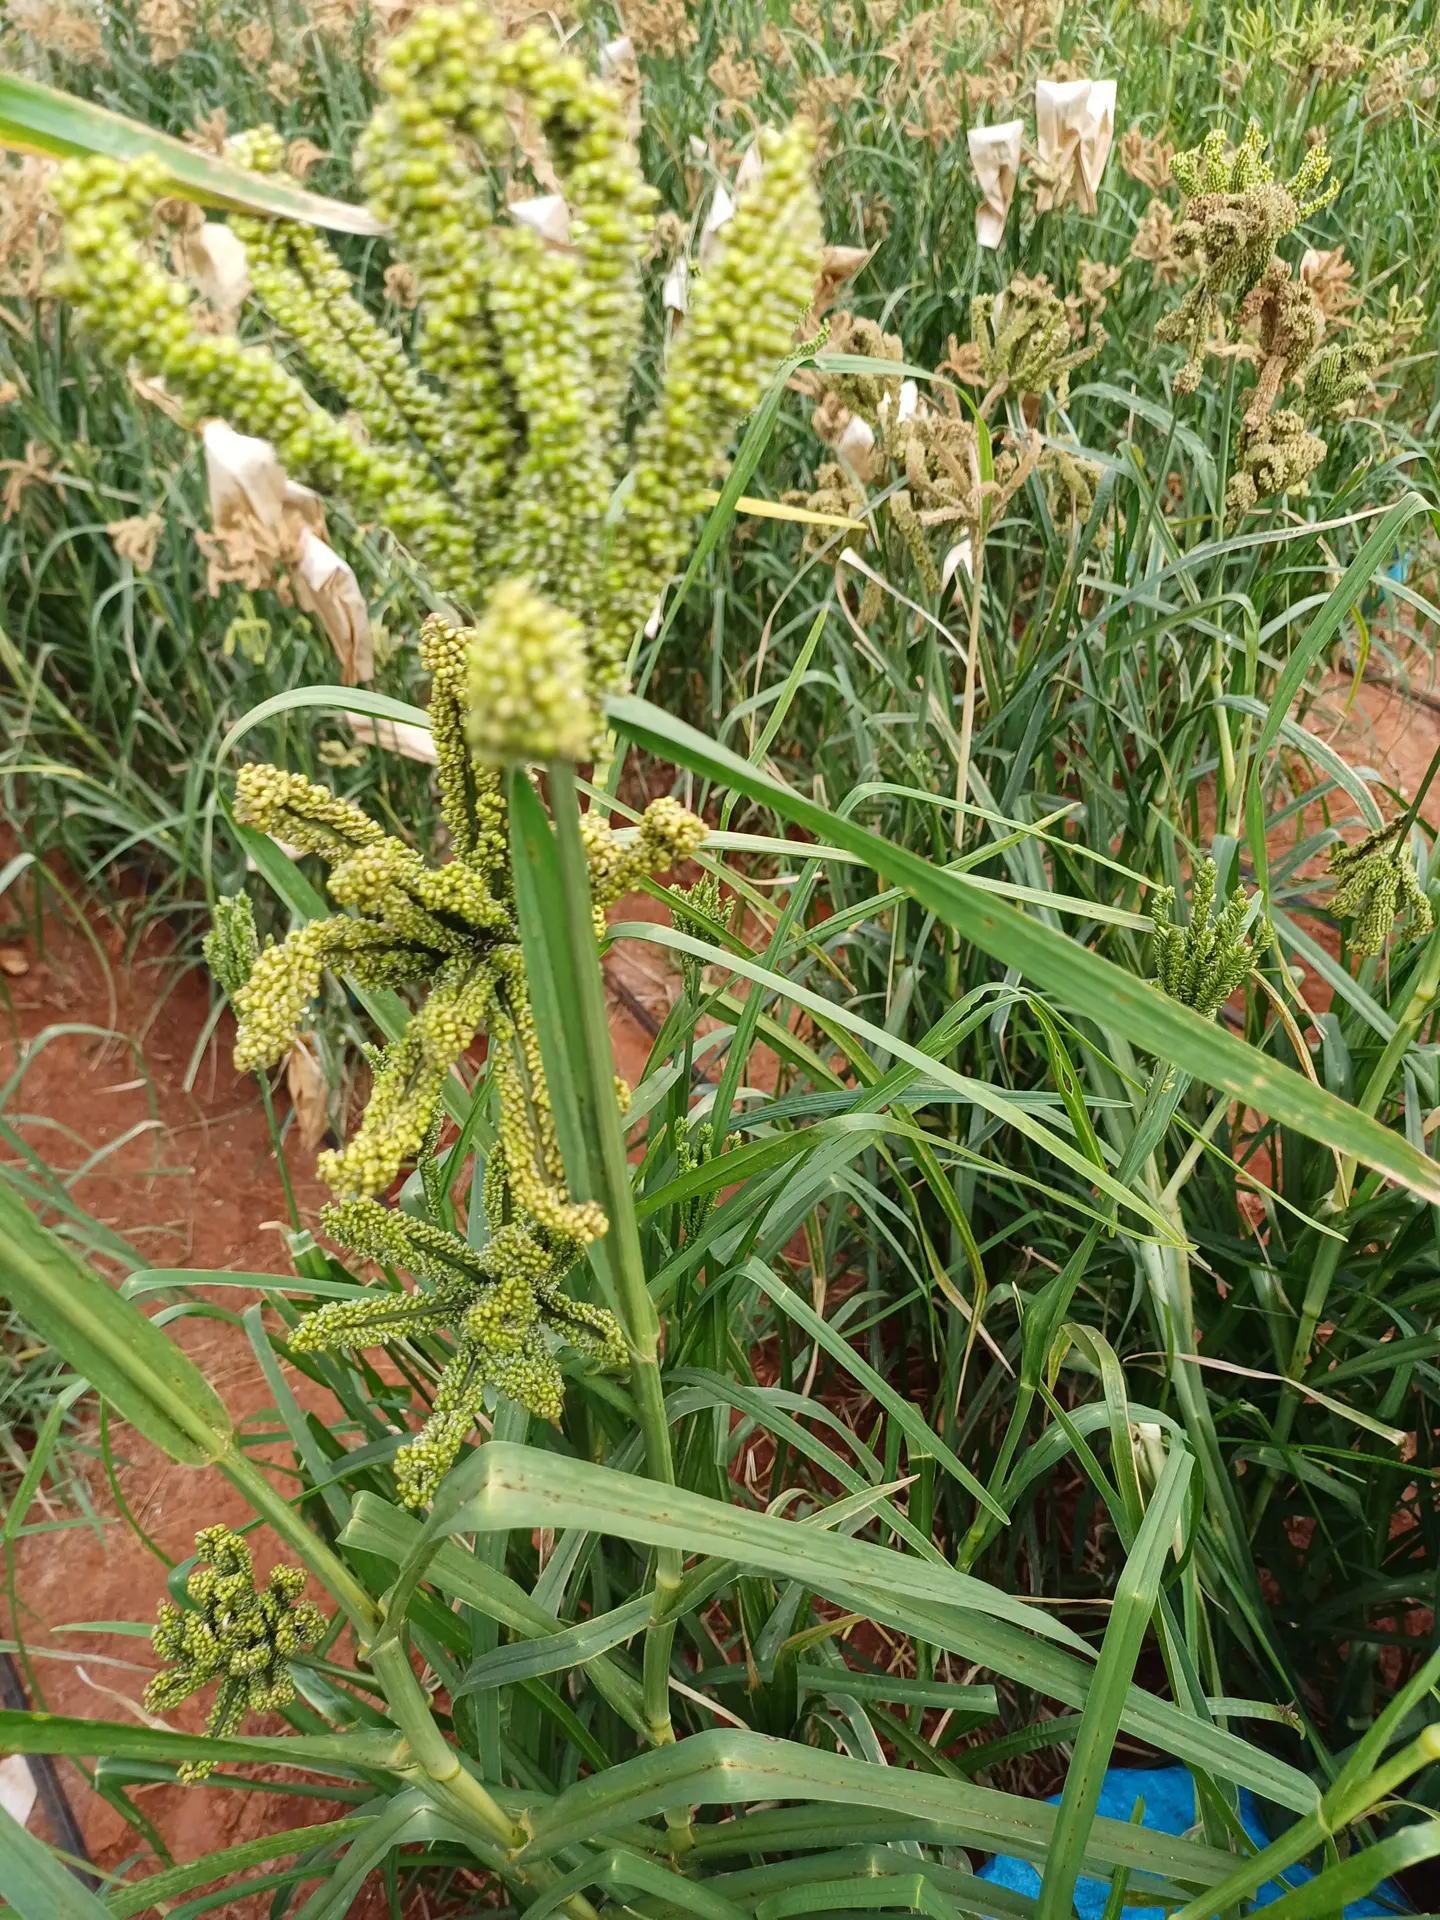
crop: finger millet
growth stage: filling grain
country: Kenya
